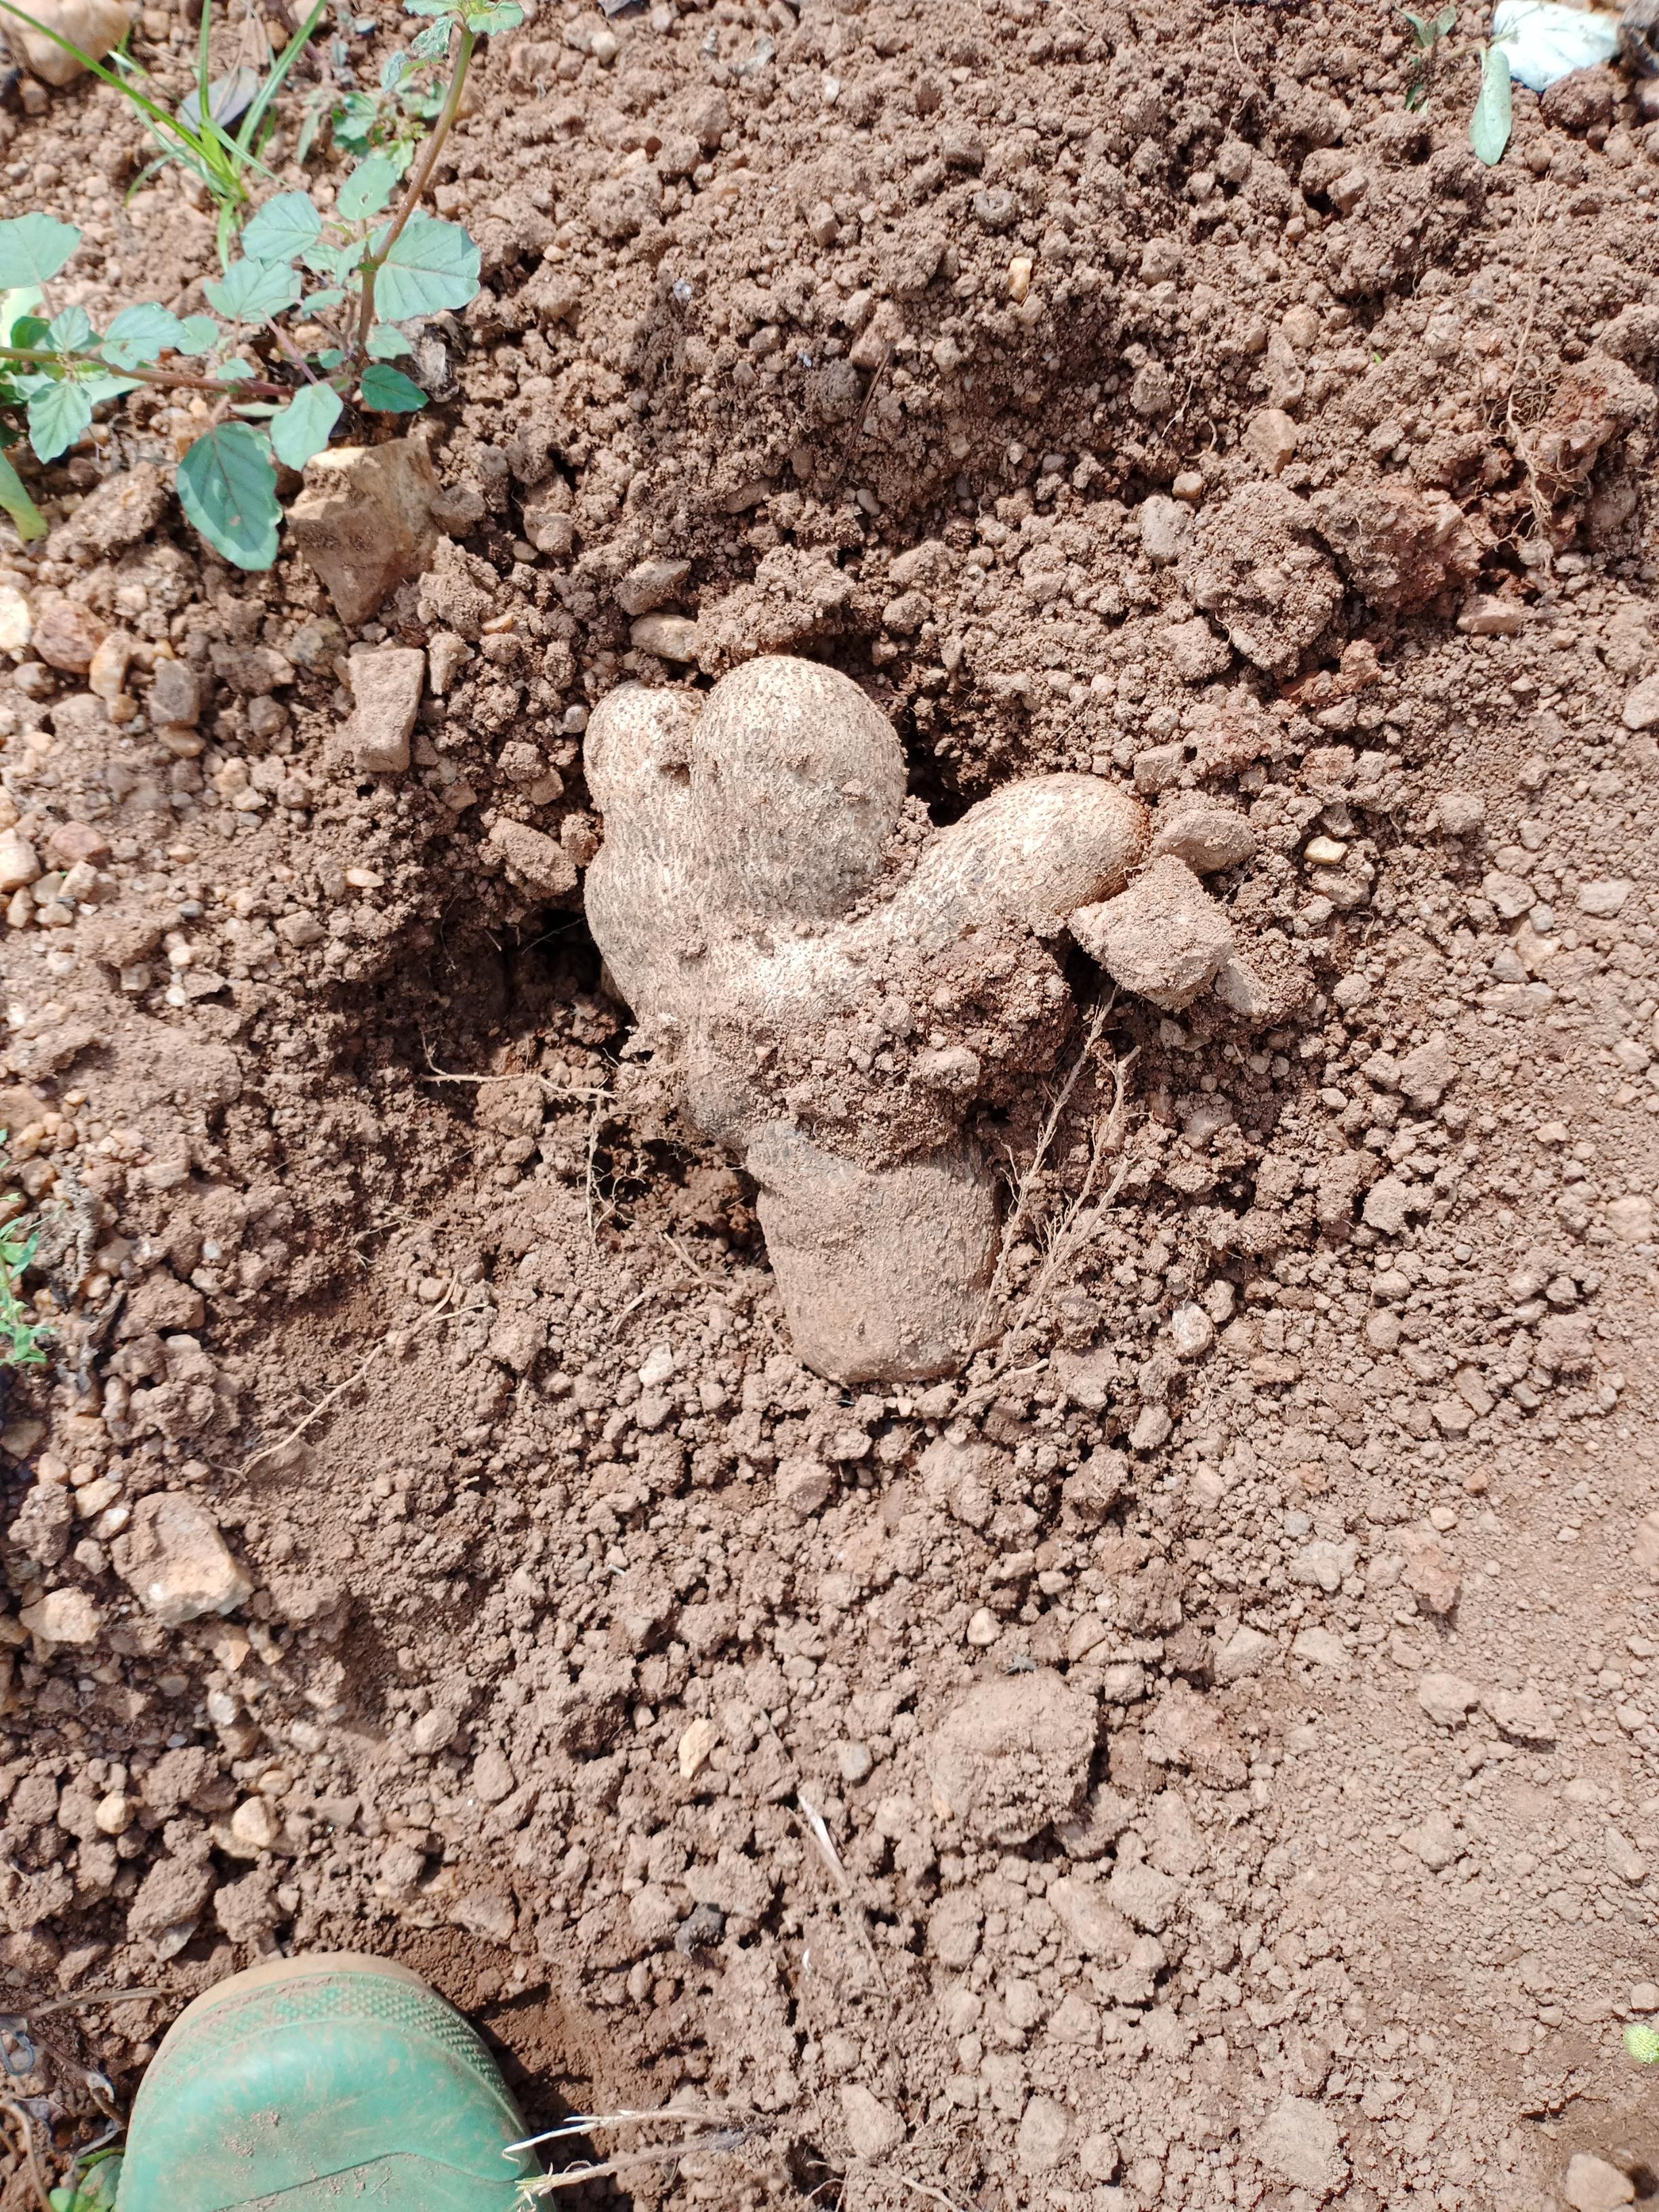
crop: yam
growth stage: harvest
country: Nigeria
